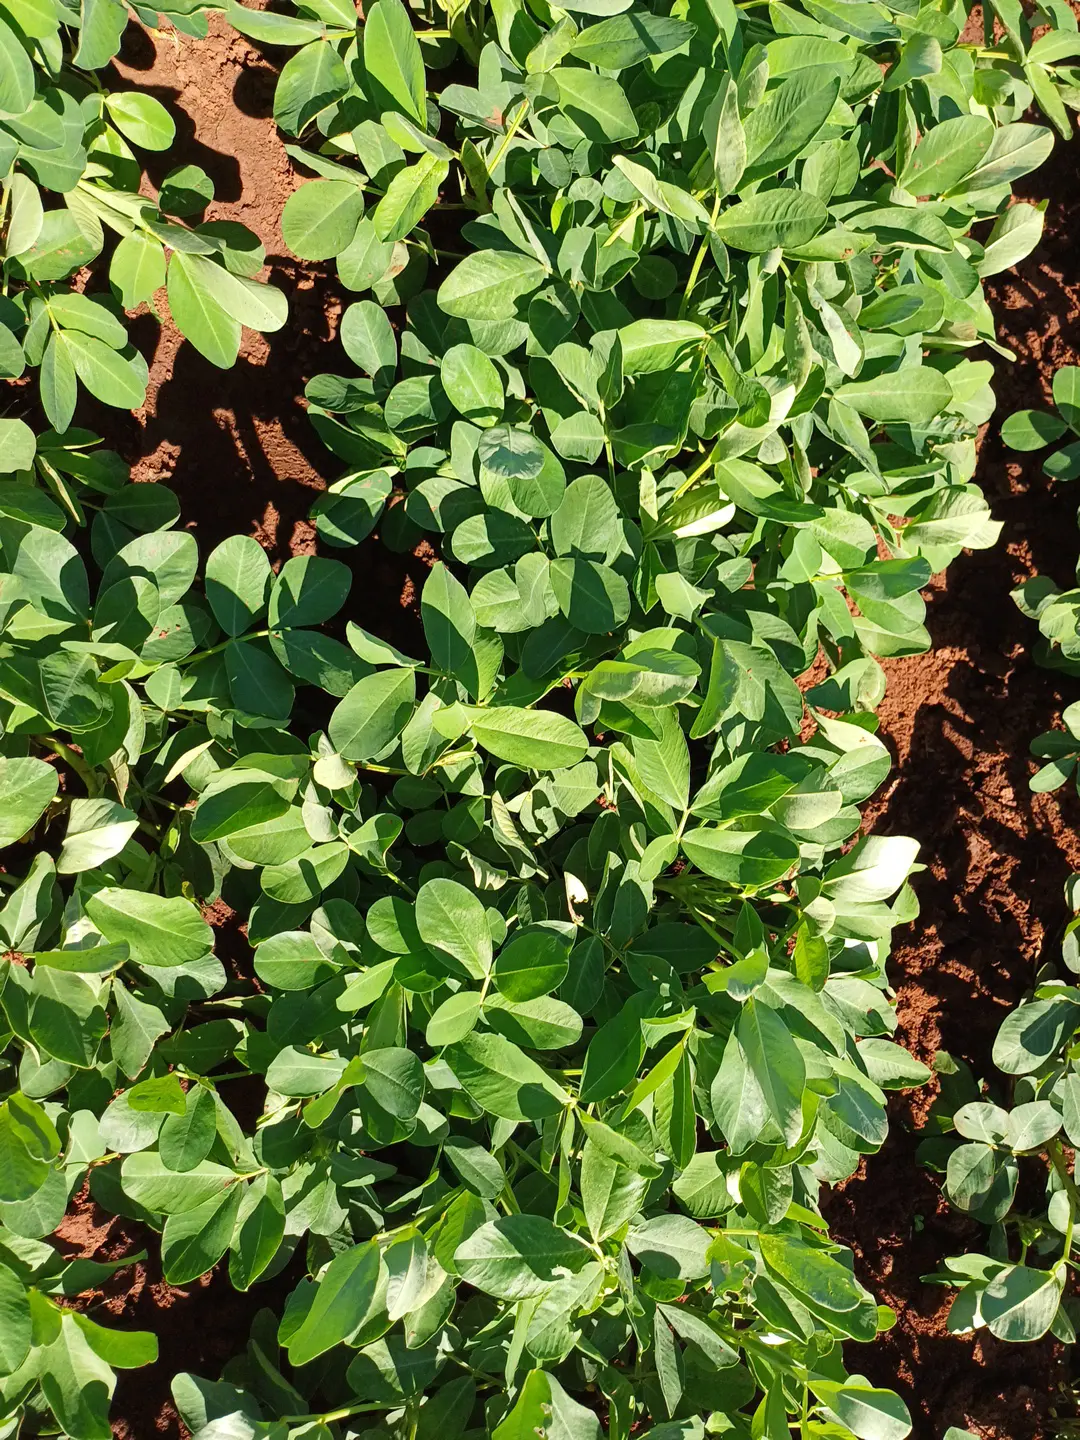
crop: groundnut
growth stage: flowering
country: Kenya
